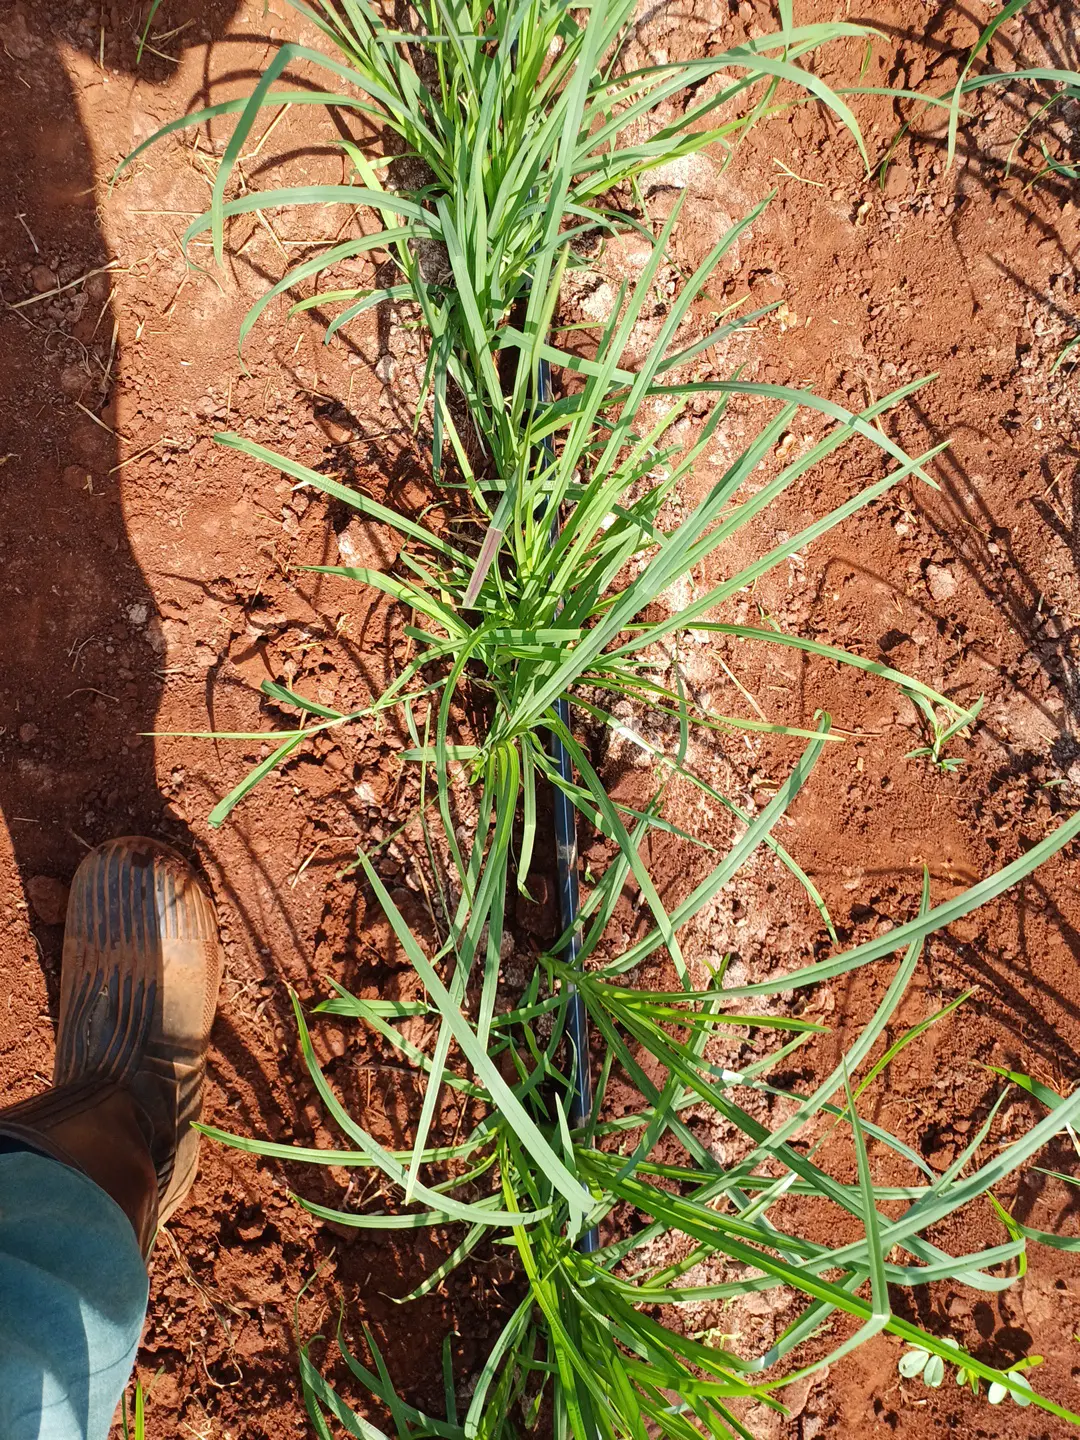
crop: finger millet
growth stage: elongation stem
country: Kenya
